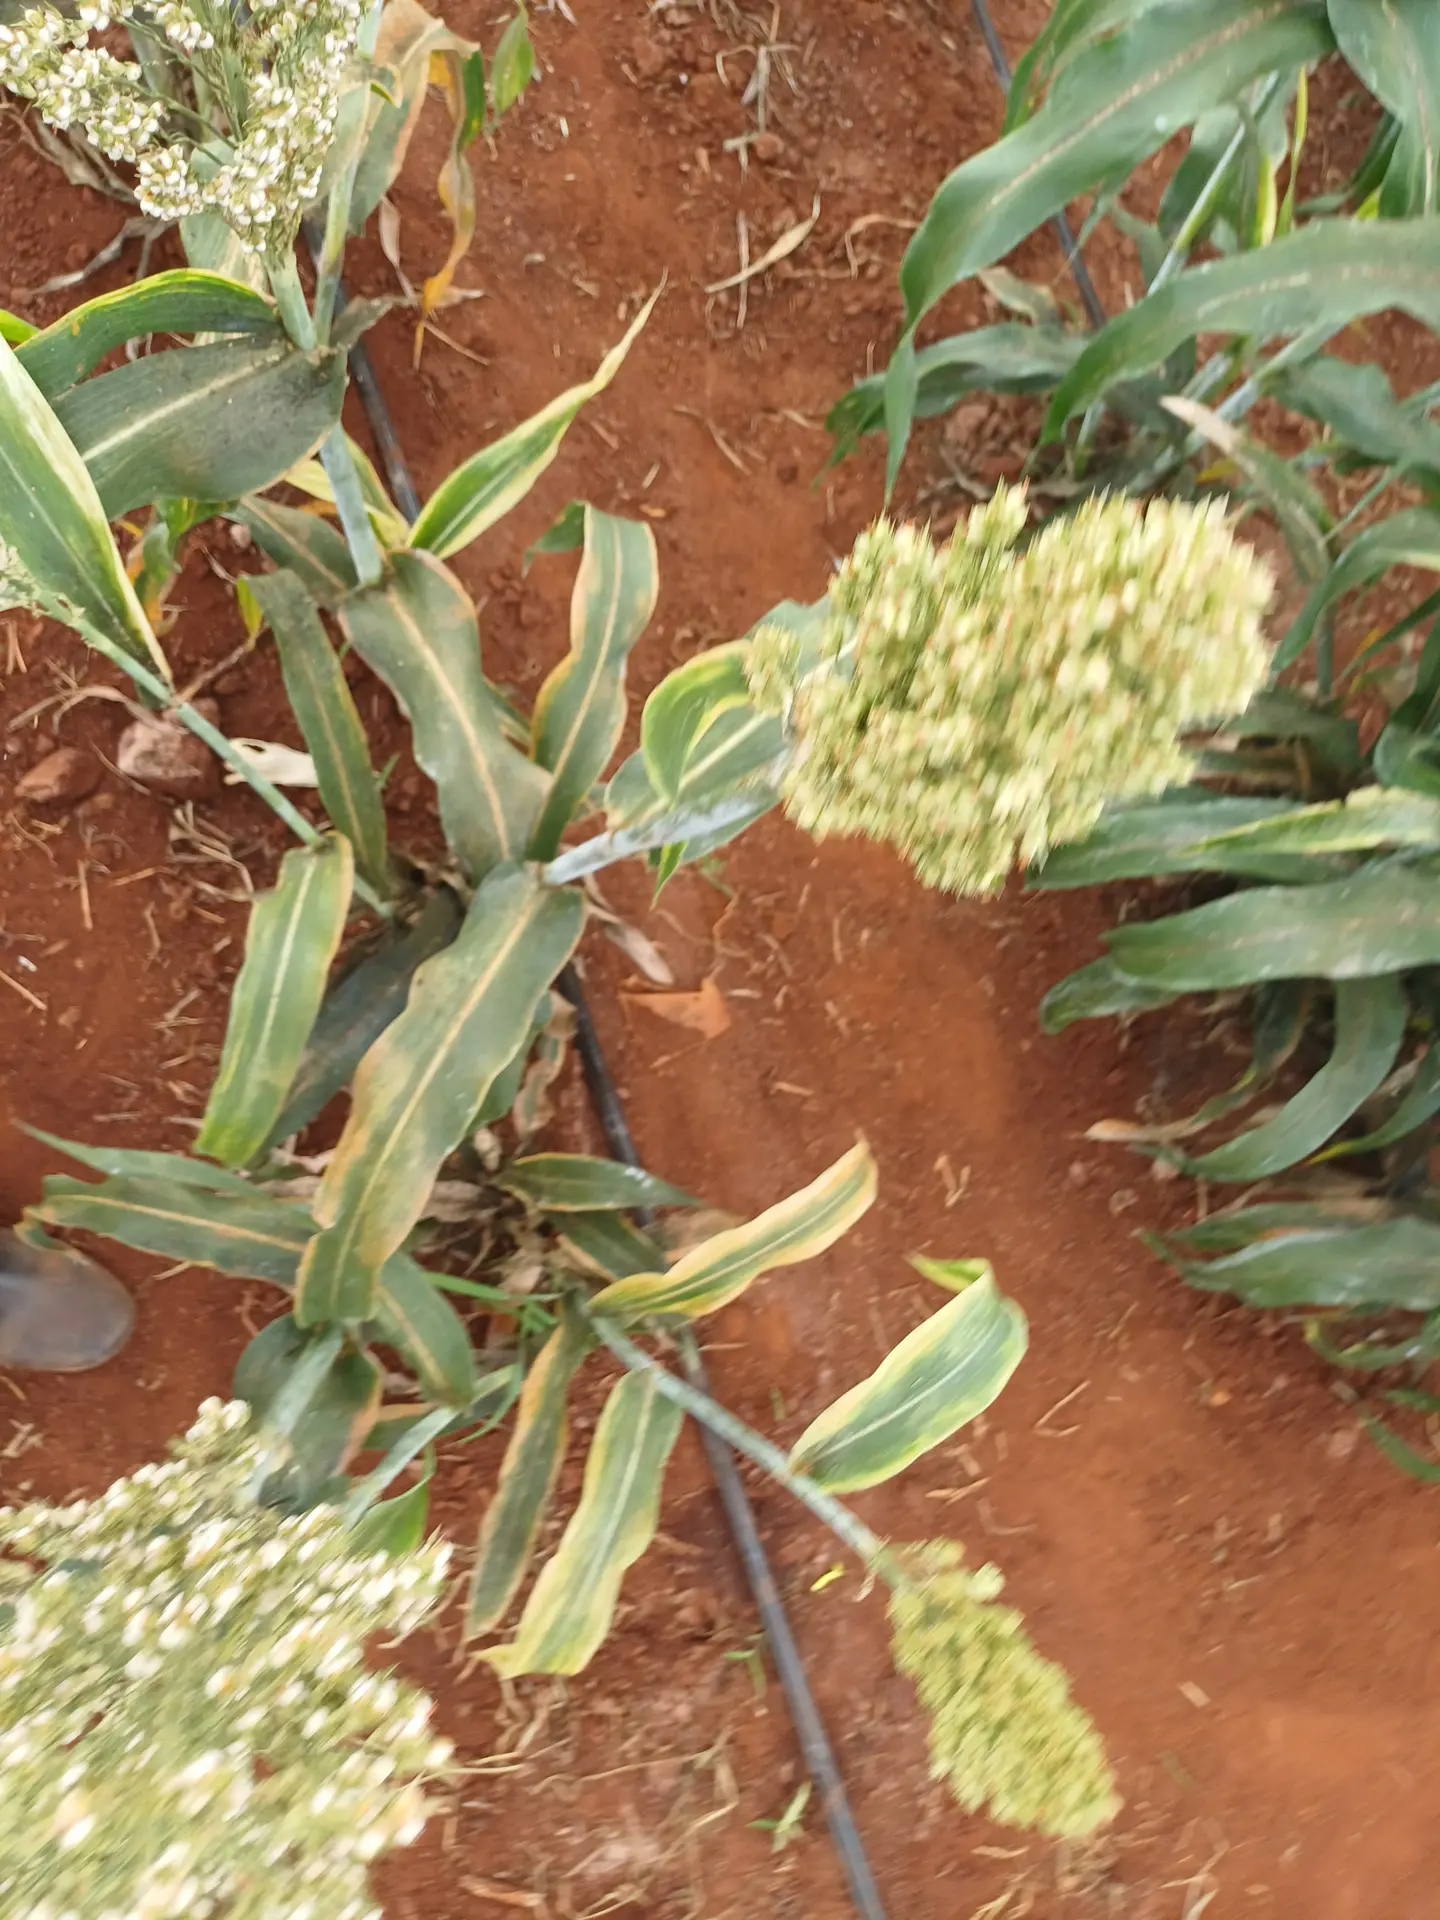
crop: sorghum
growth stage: filling grain
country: Kenya
